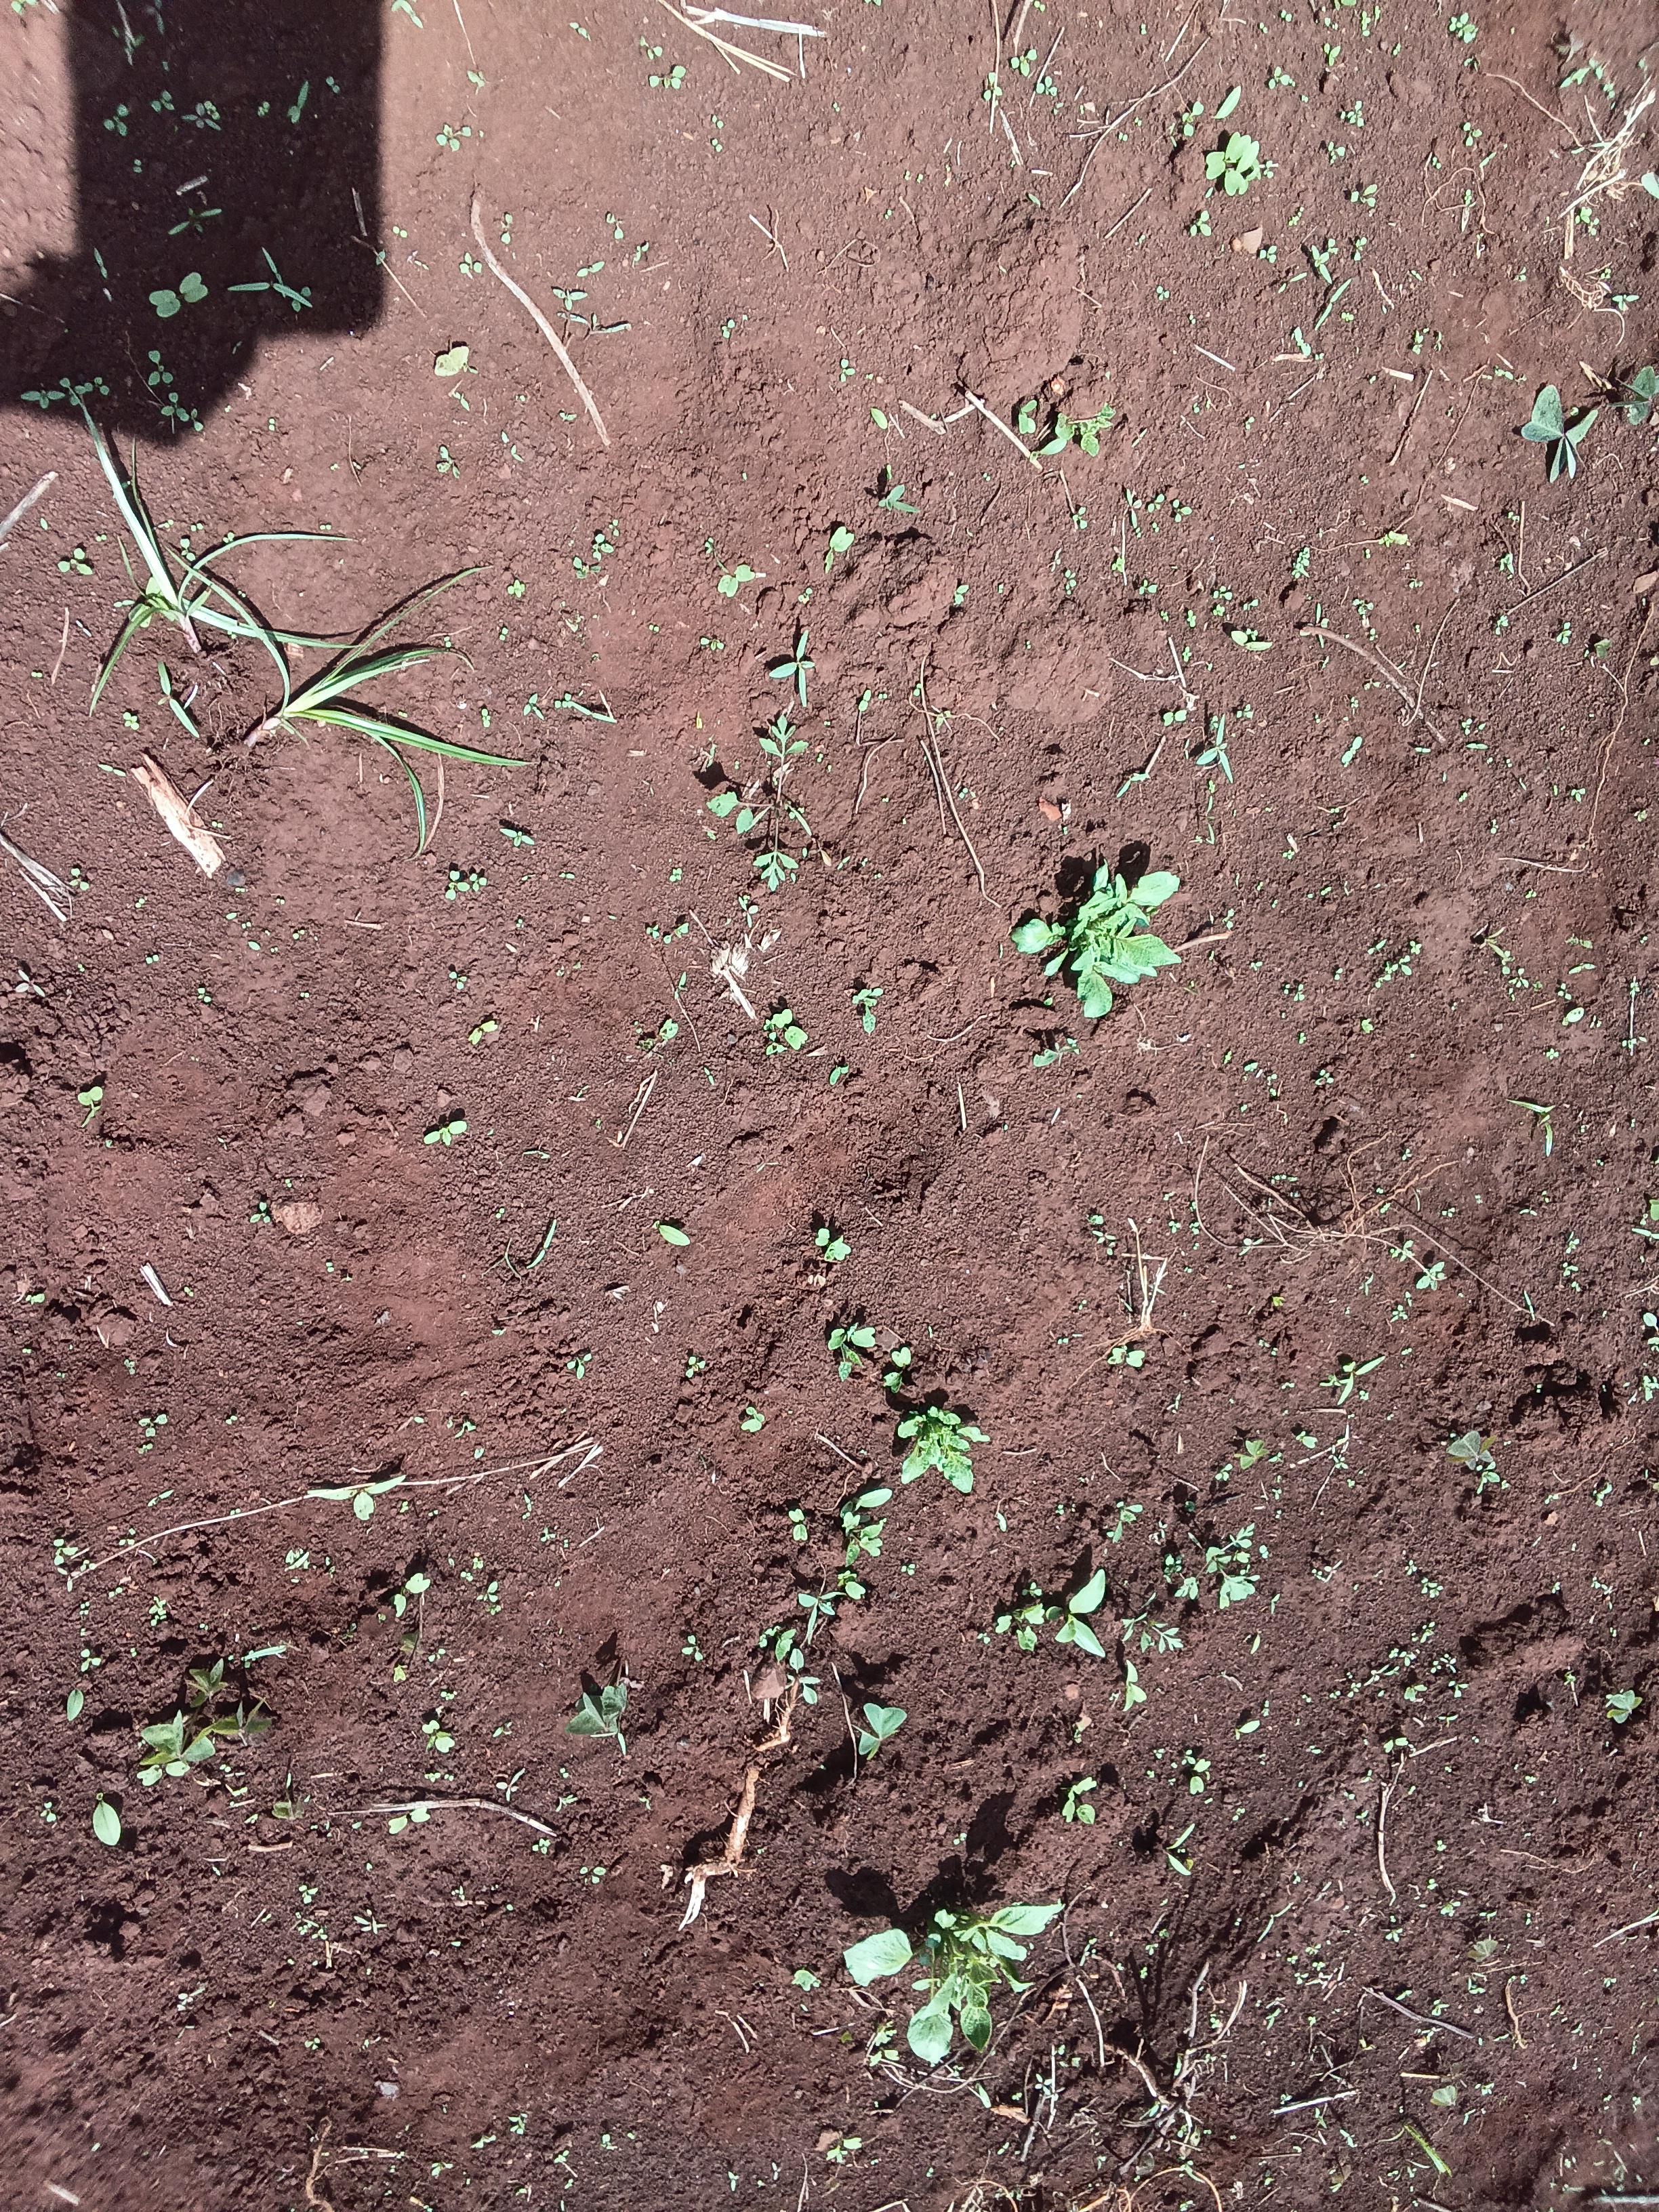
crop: potato
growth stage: sprouting emergence
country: Kenya
